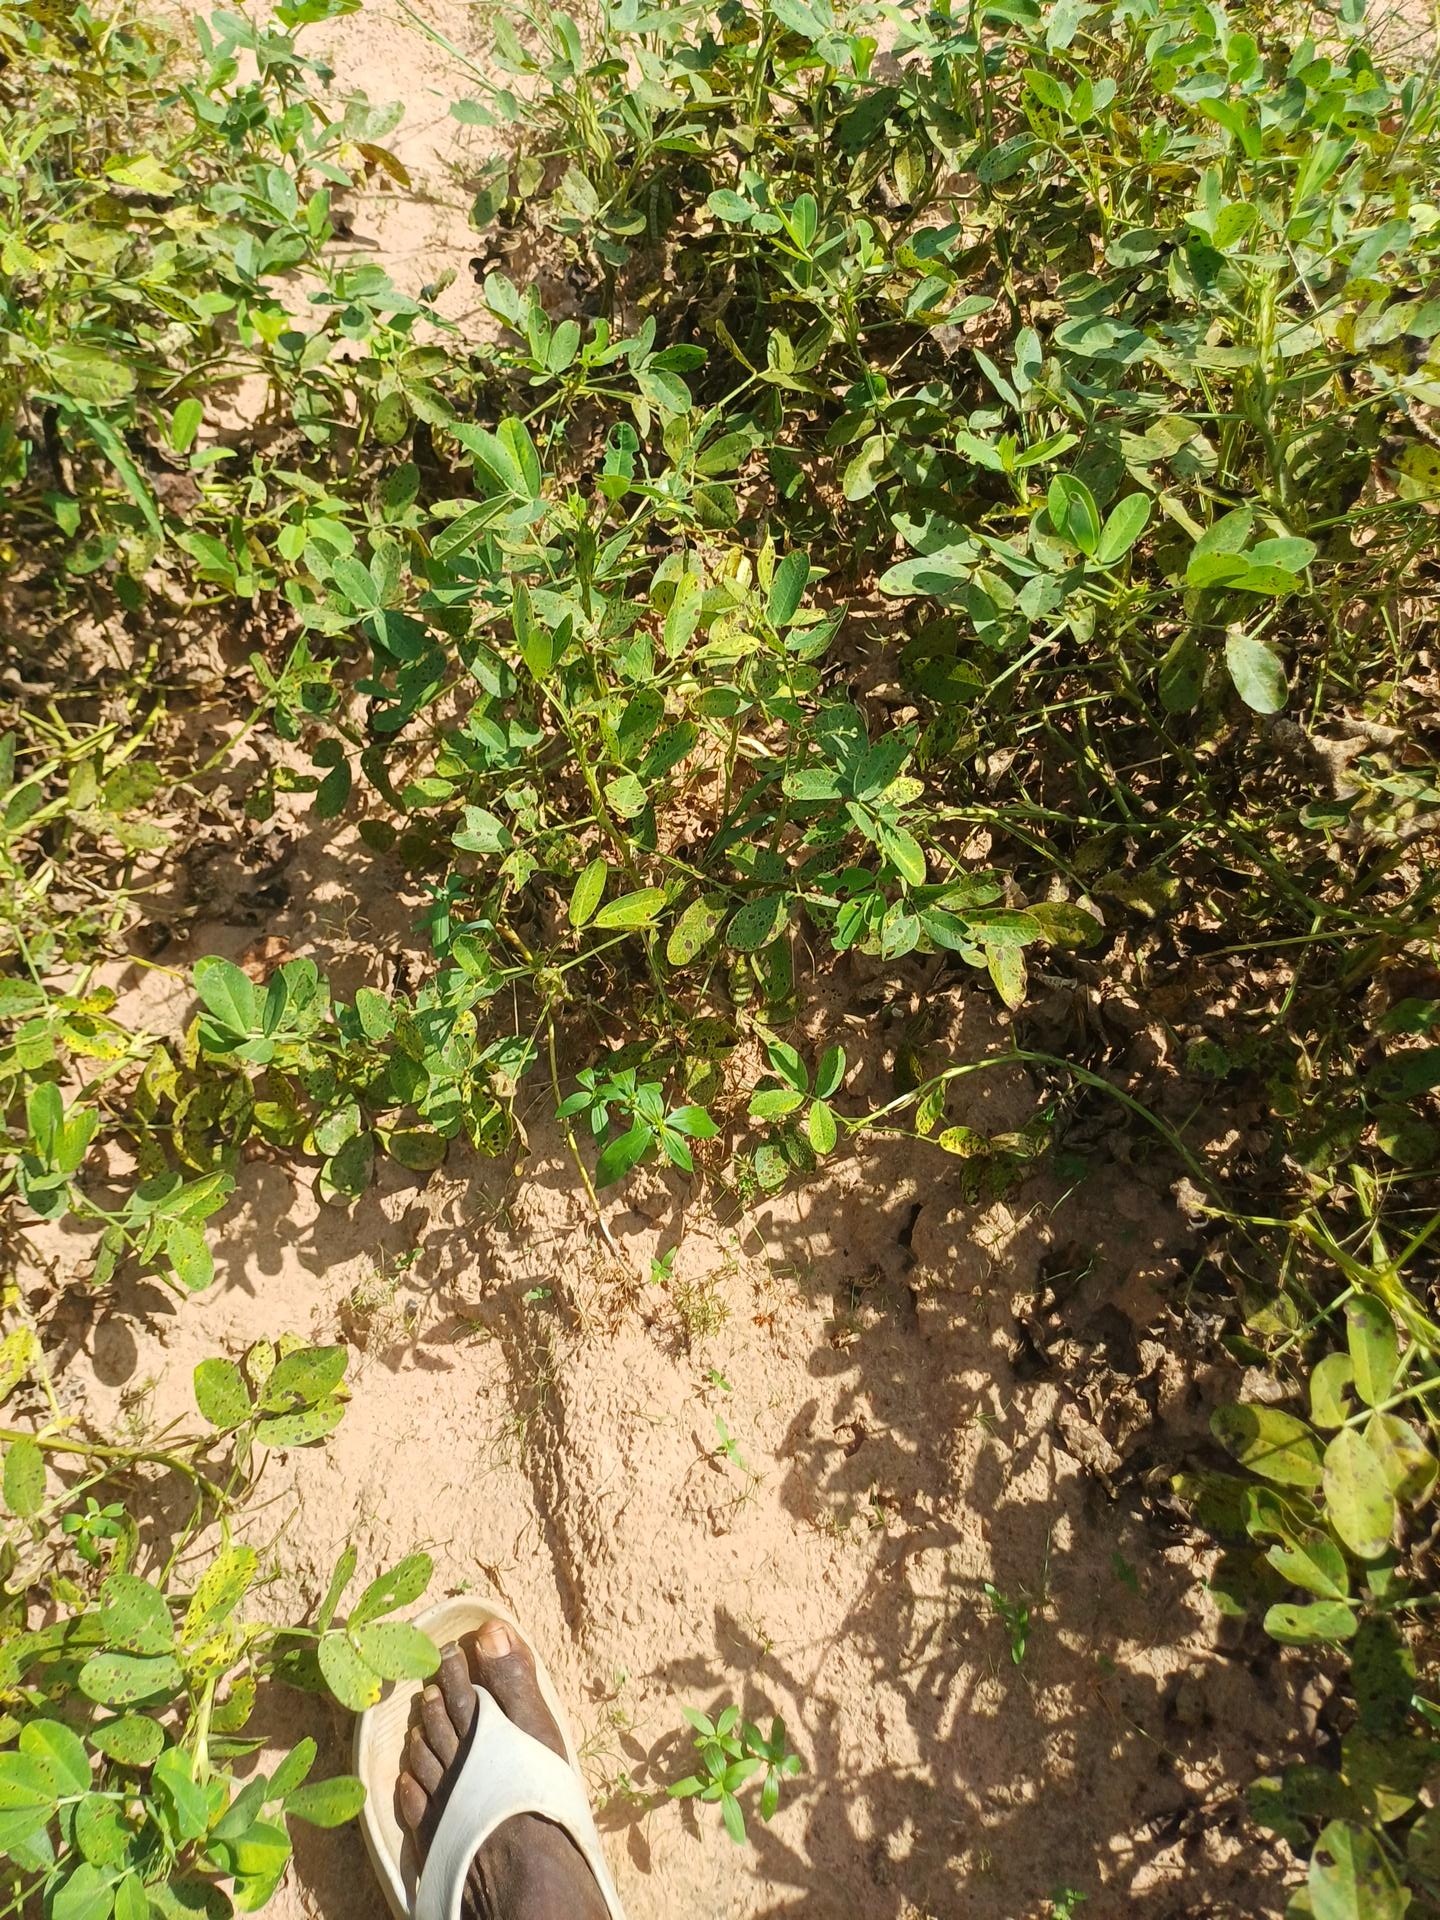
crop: groundnut
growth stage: flowering
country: Senegal
